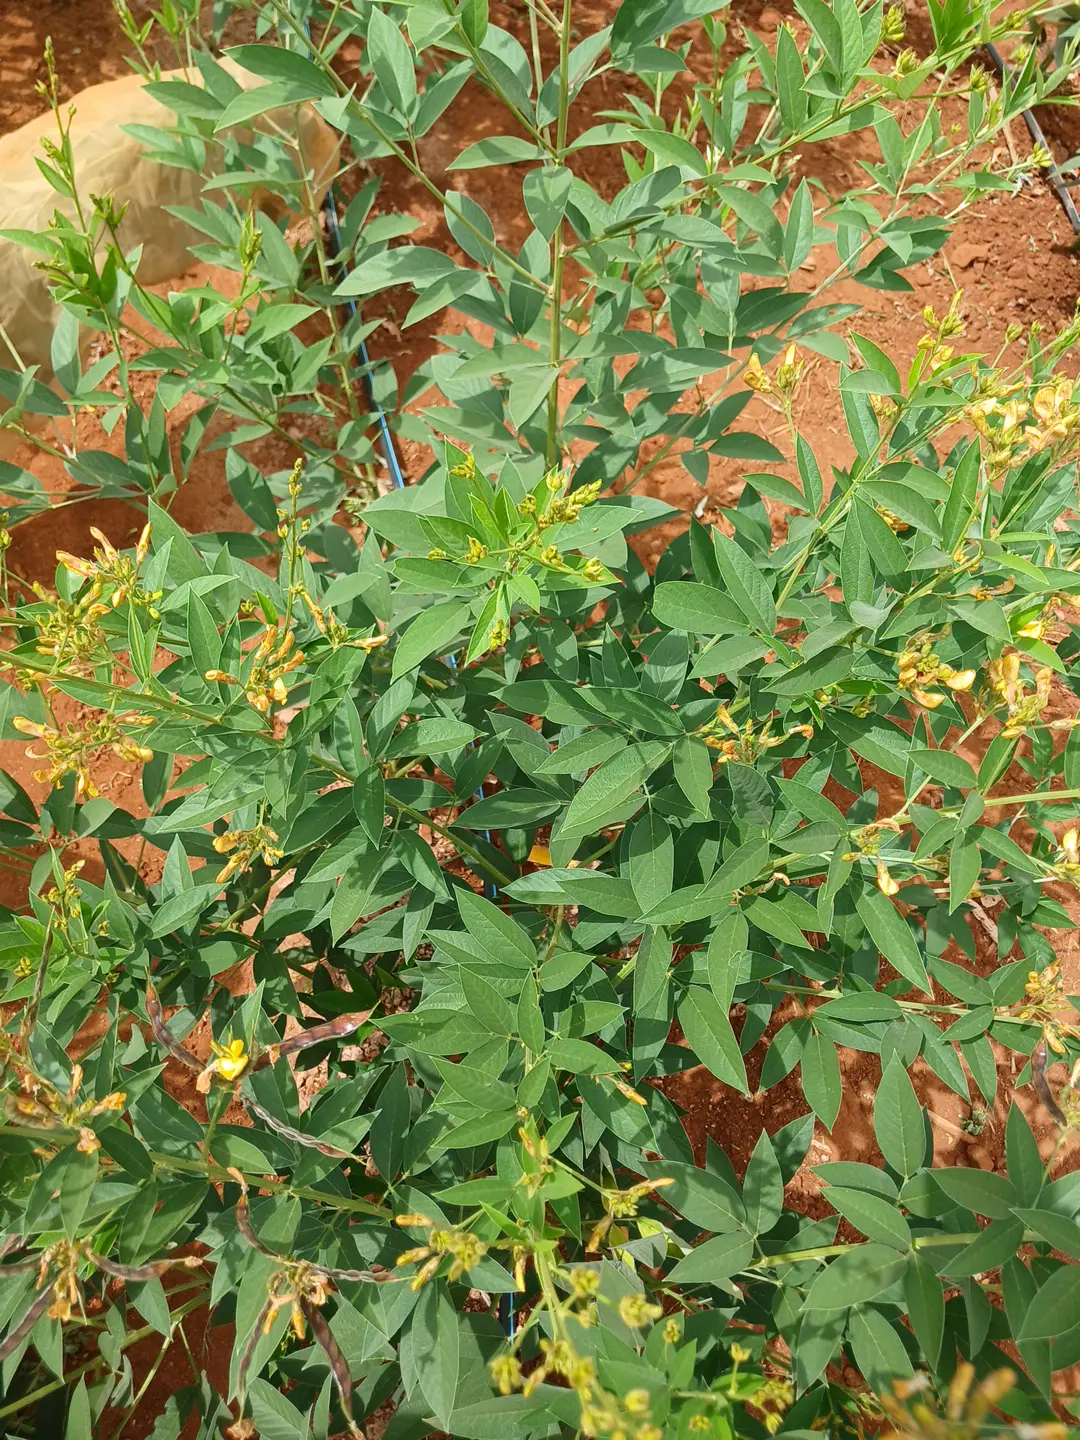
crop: pigeonpea
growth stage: flowering
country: Kenya
